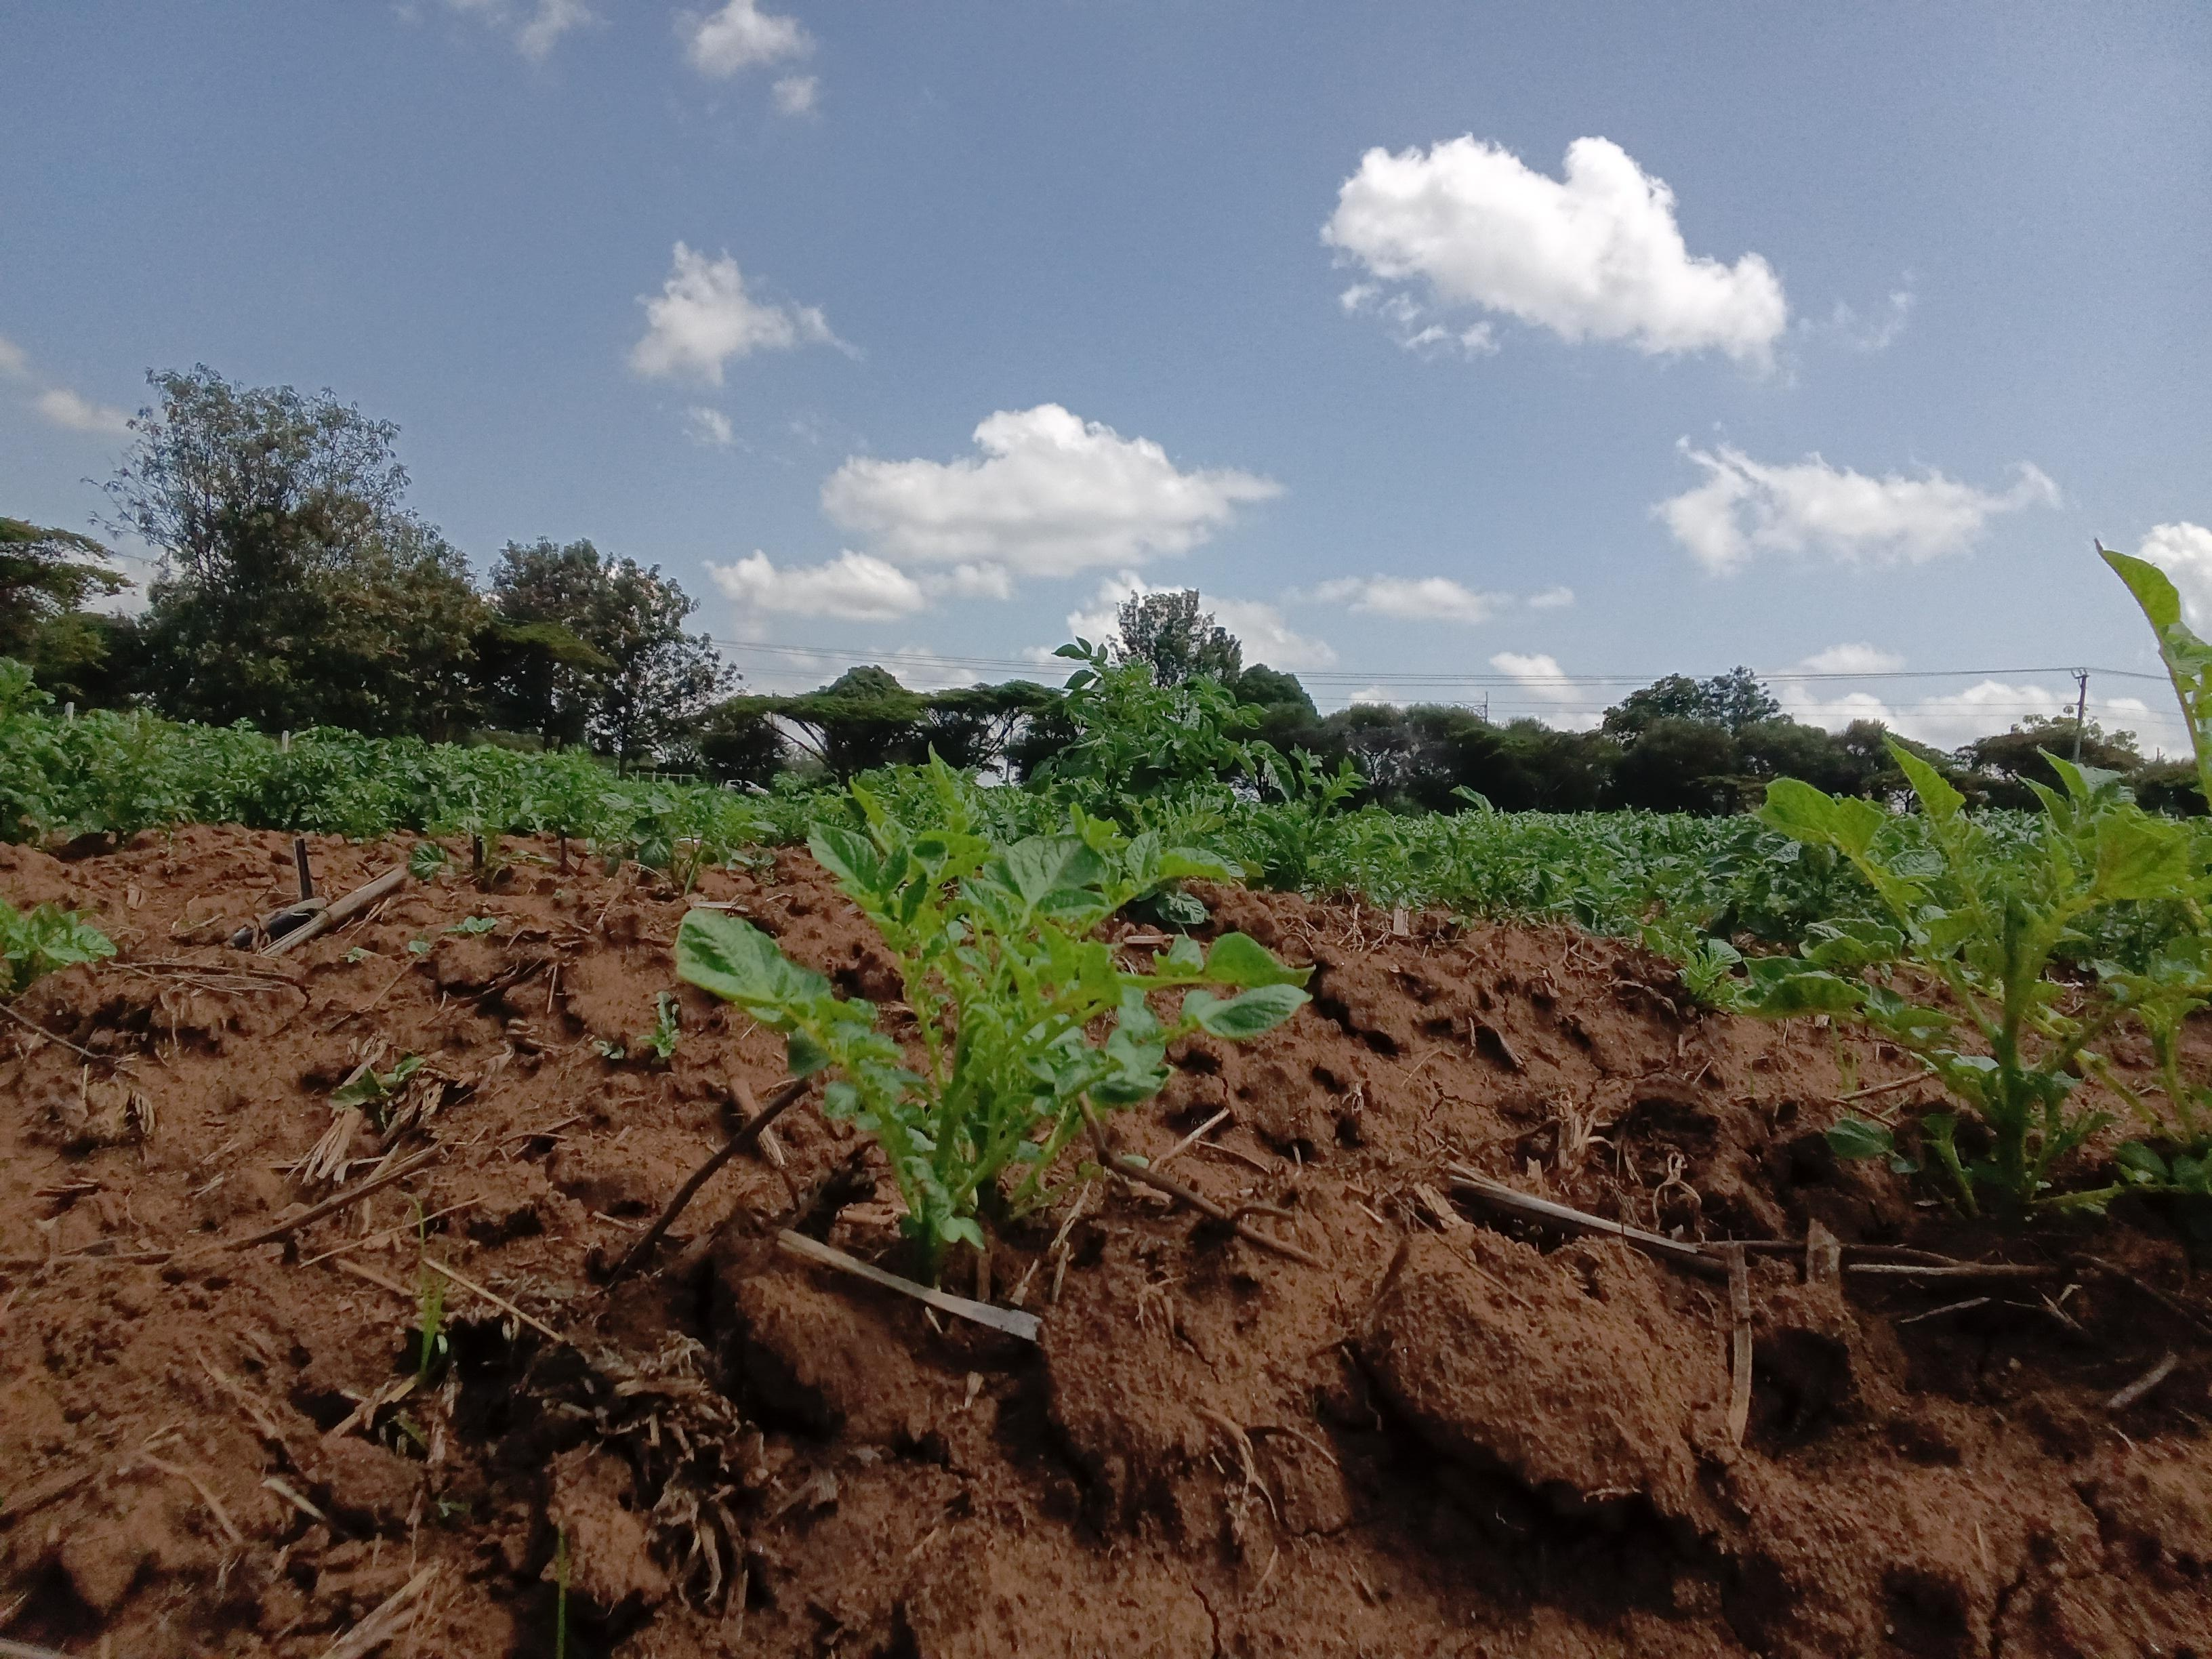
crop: potato
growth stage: vegetative
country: Kenya
